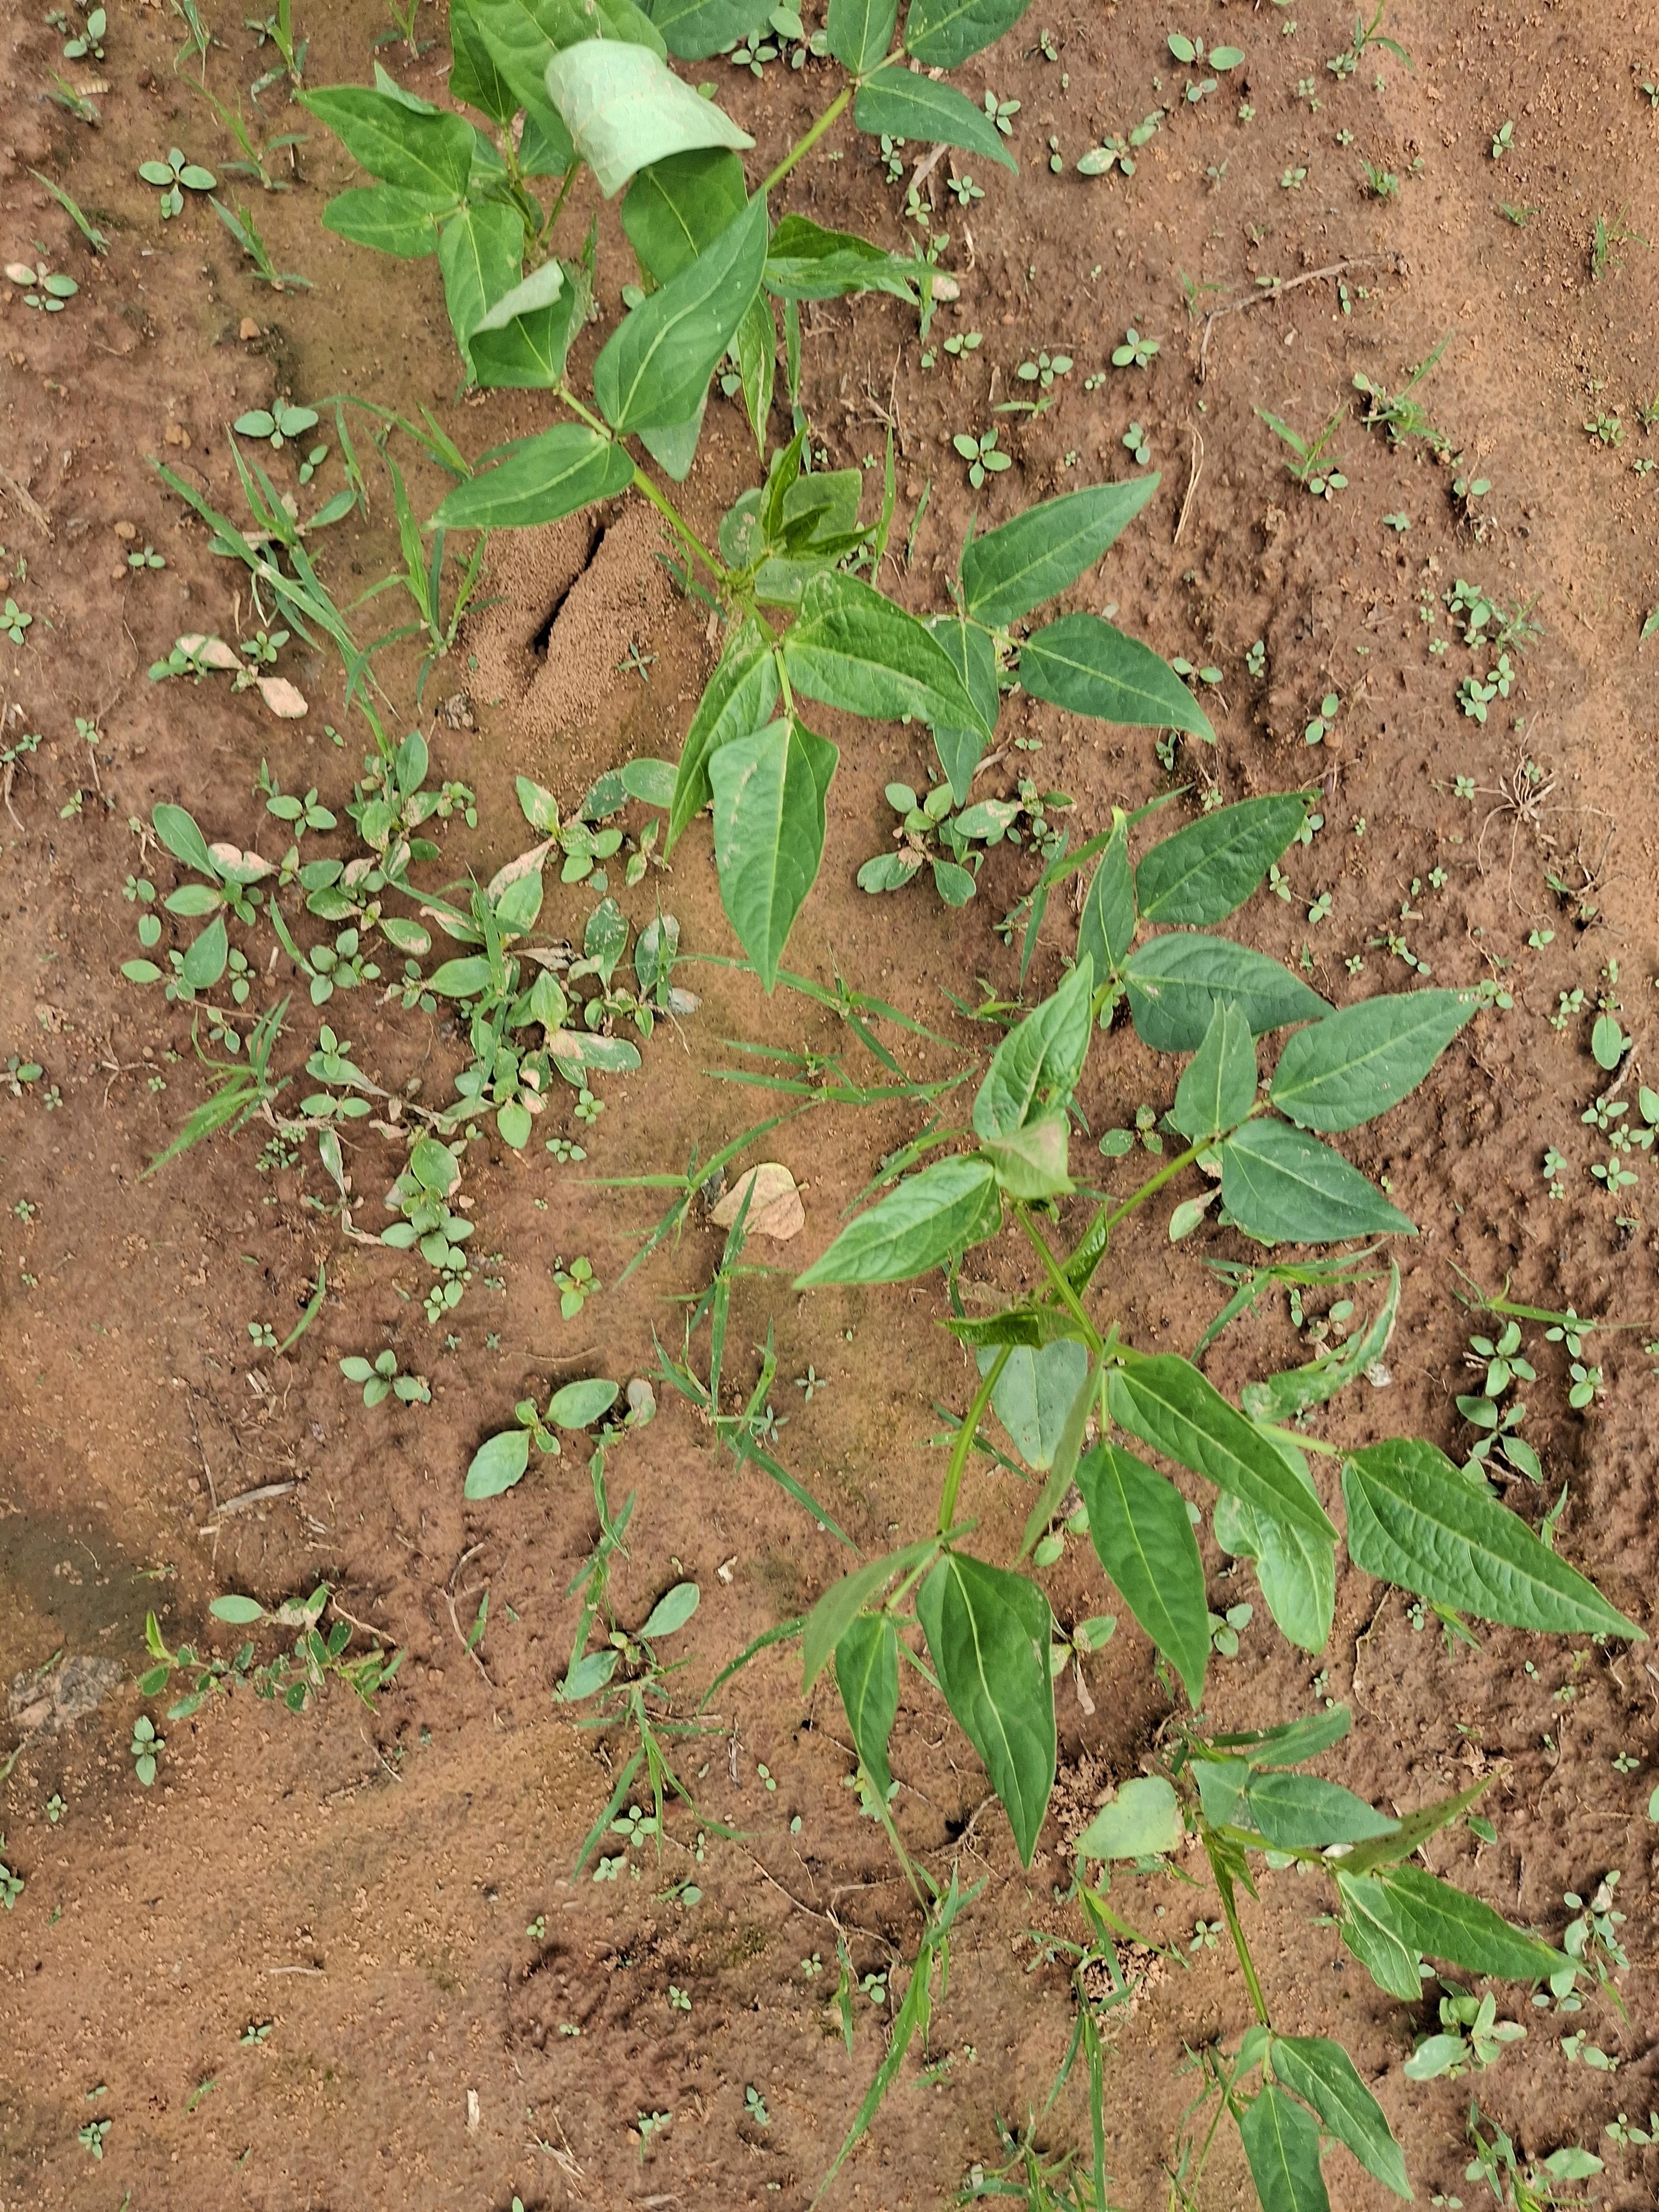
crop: cowpea
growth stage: sprouting emergence
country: Nigeria
